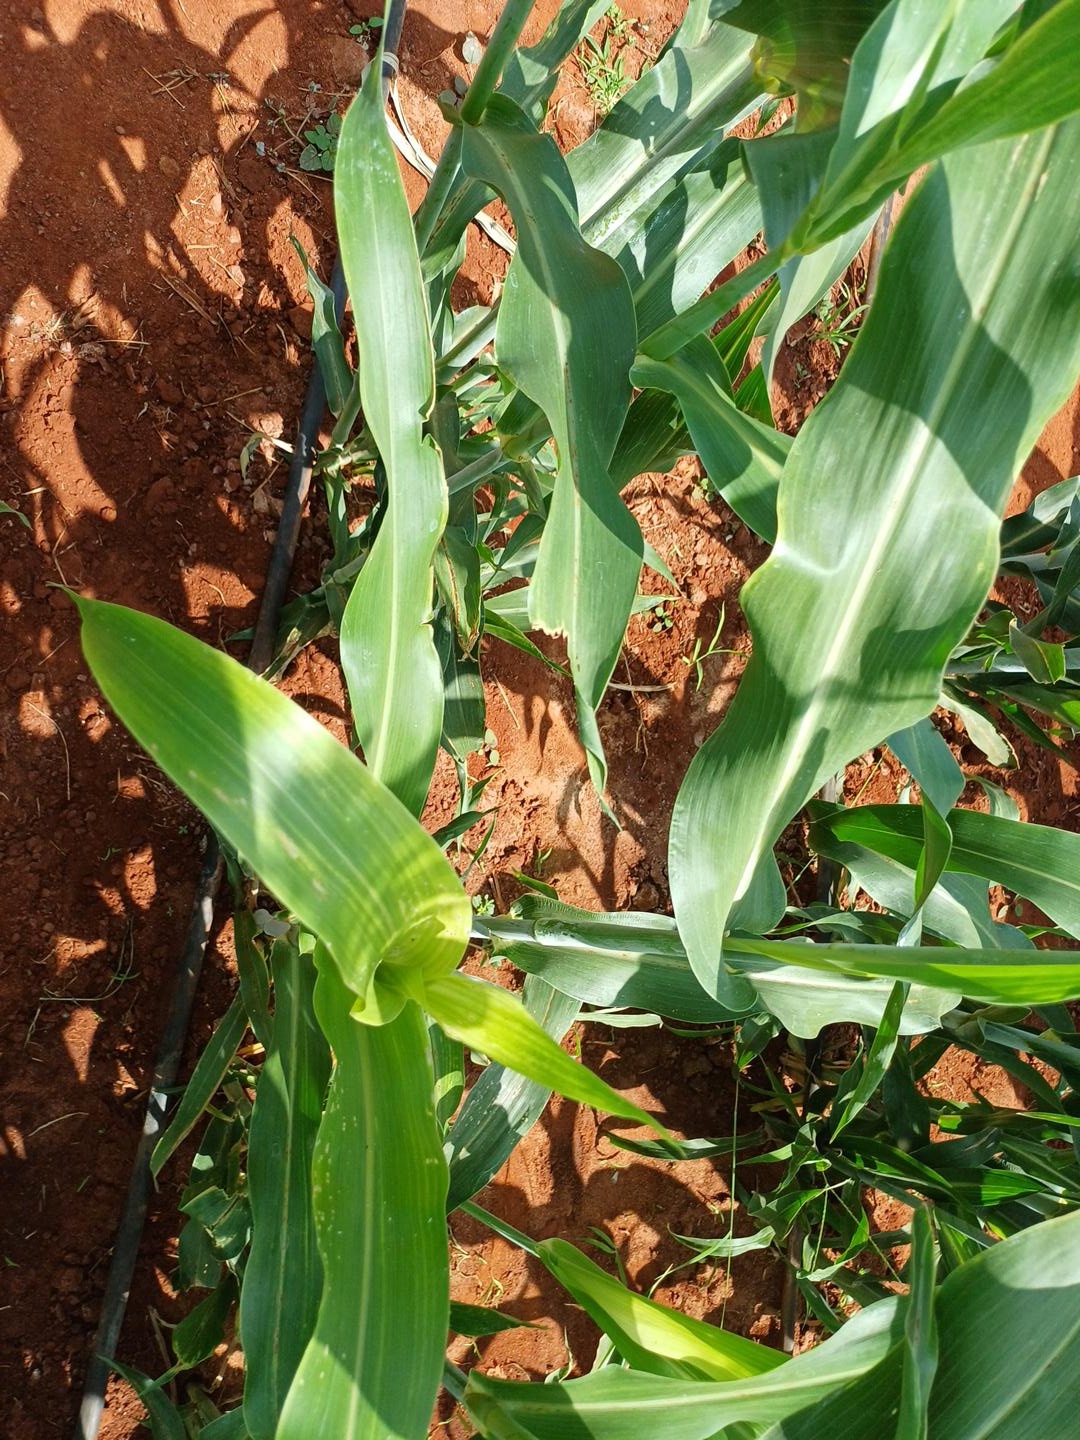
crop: sorghum
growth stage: sprouting
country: Kenya
